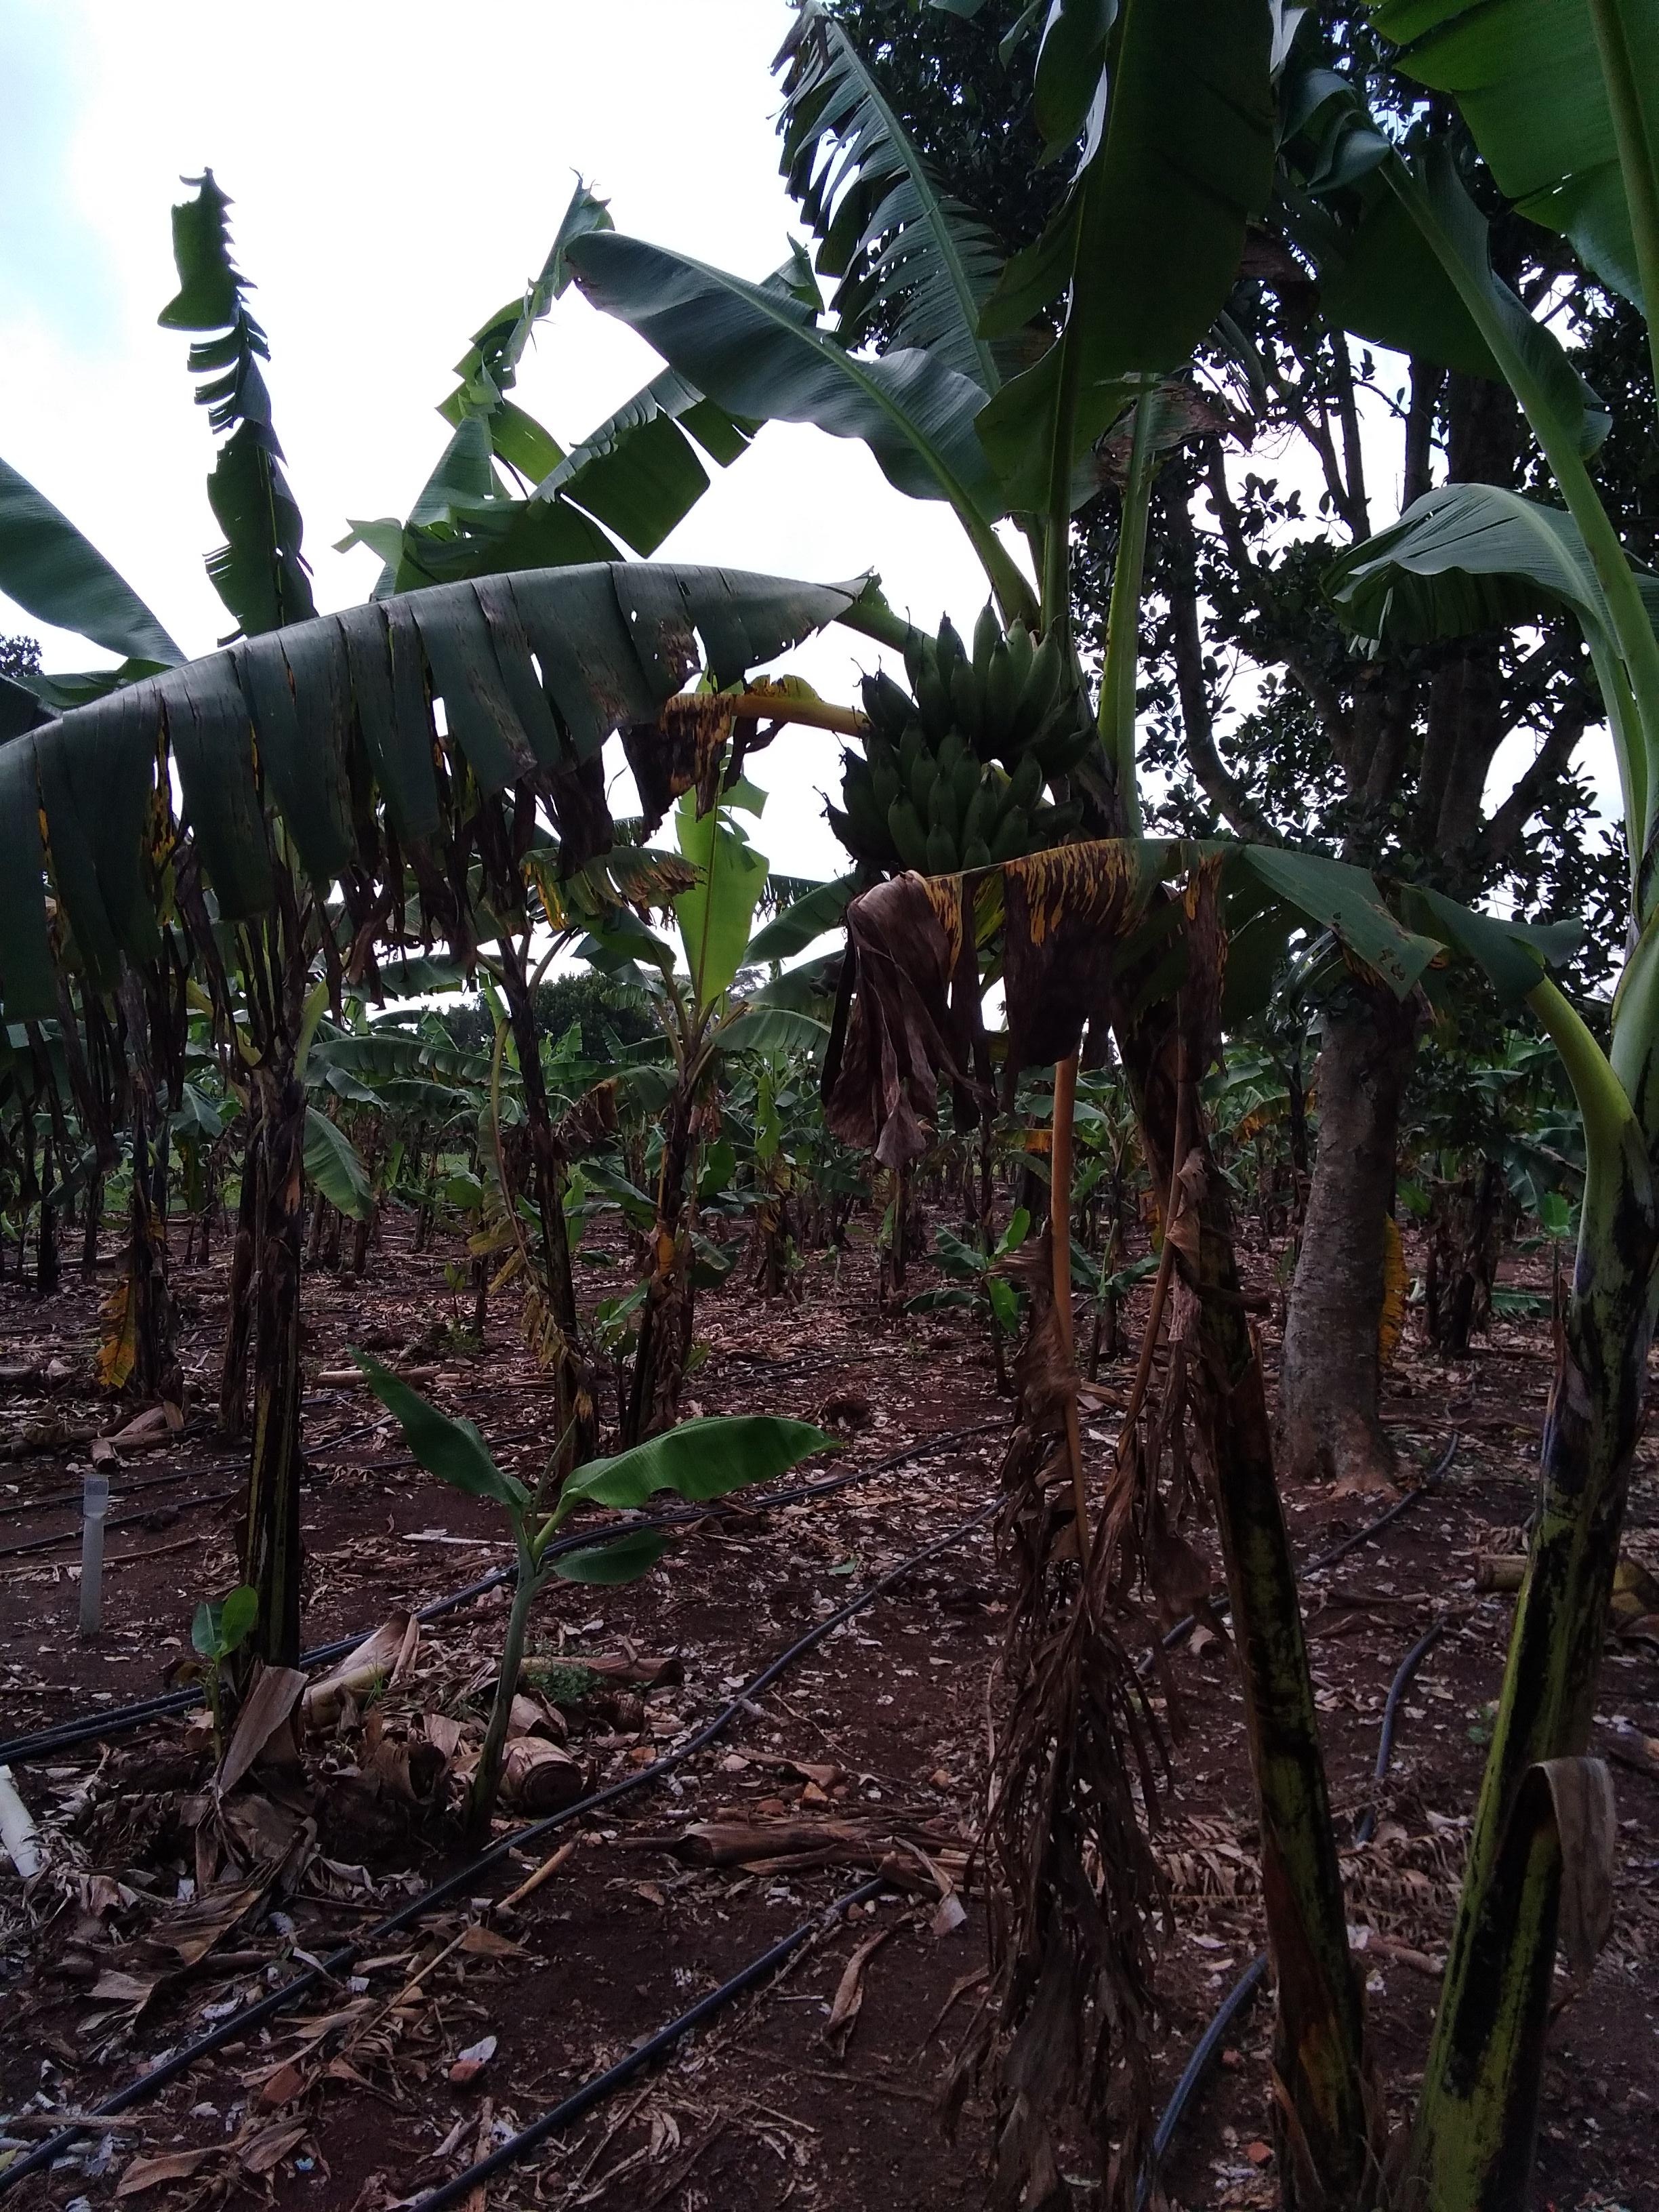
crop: banana
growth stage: harvest maturity
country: Tanzania
